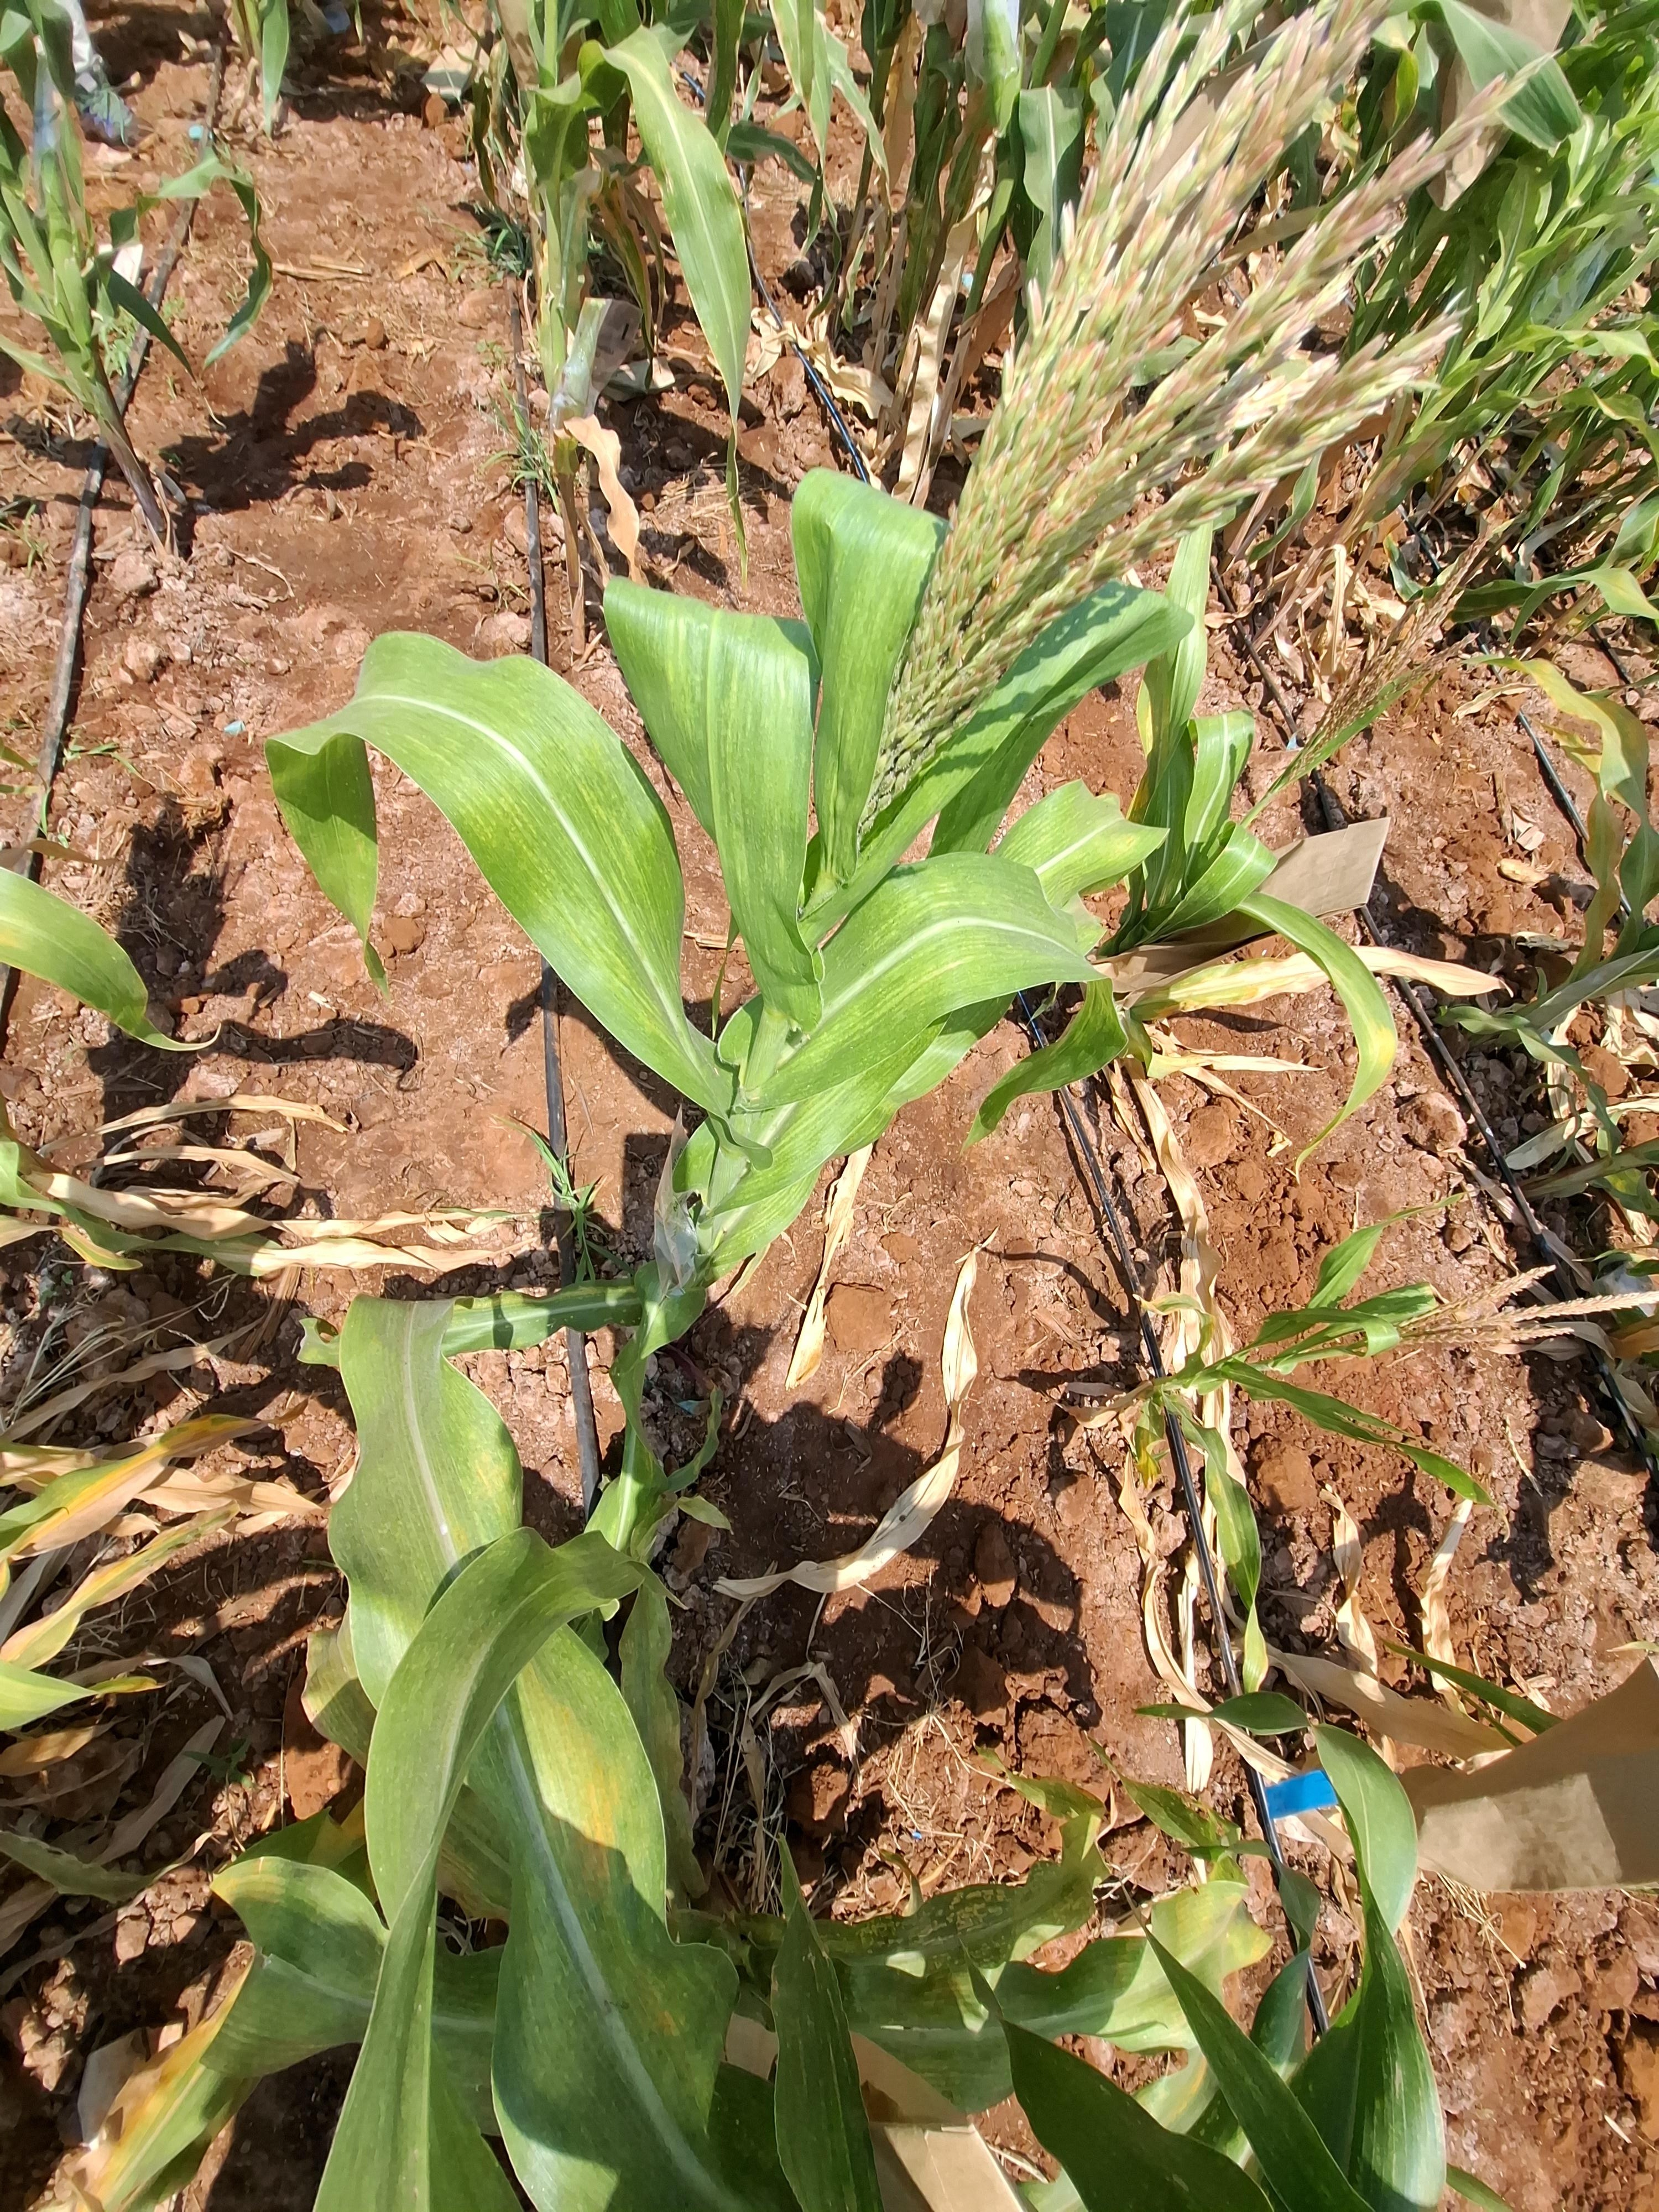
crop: maize
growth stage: flowering
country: Kenya
